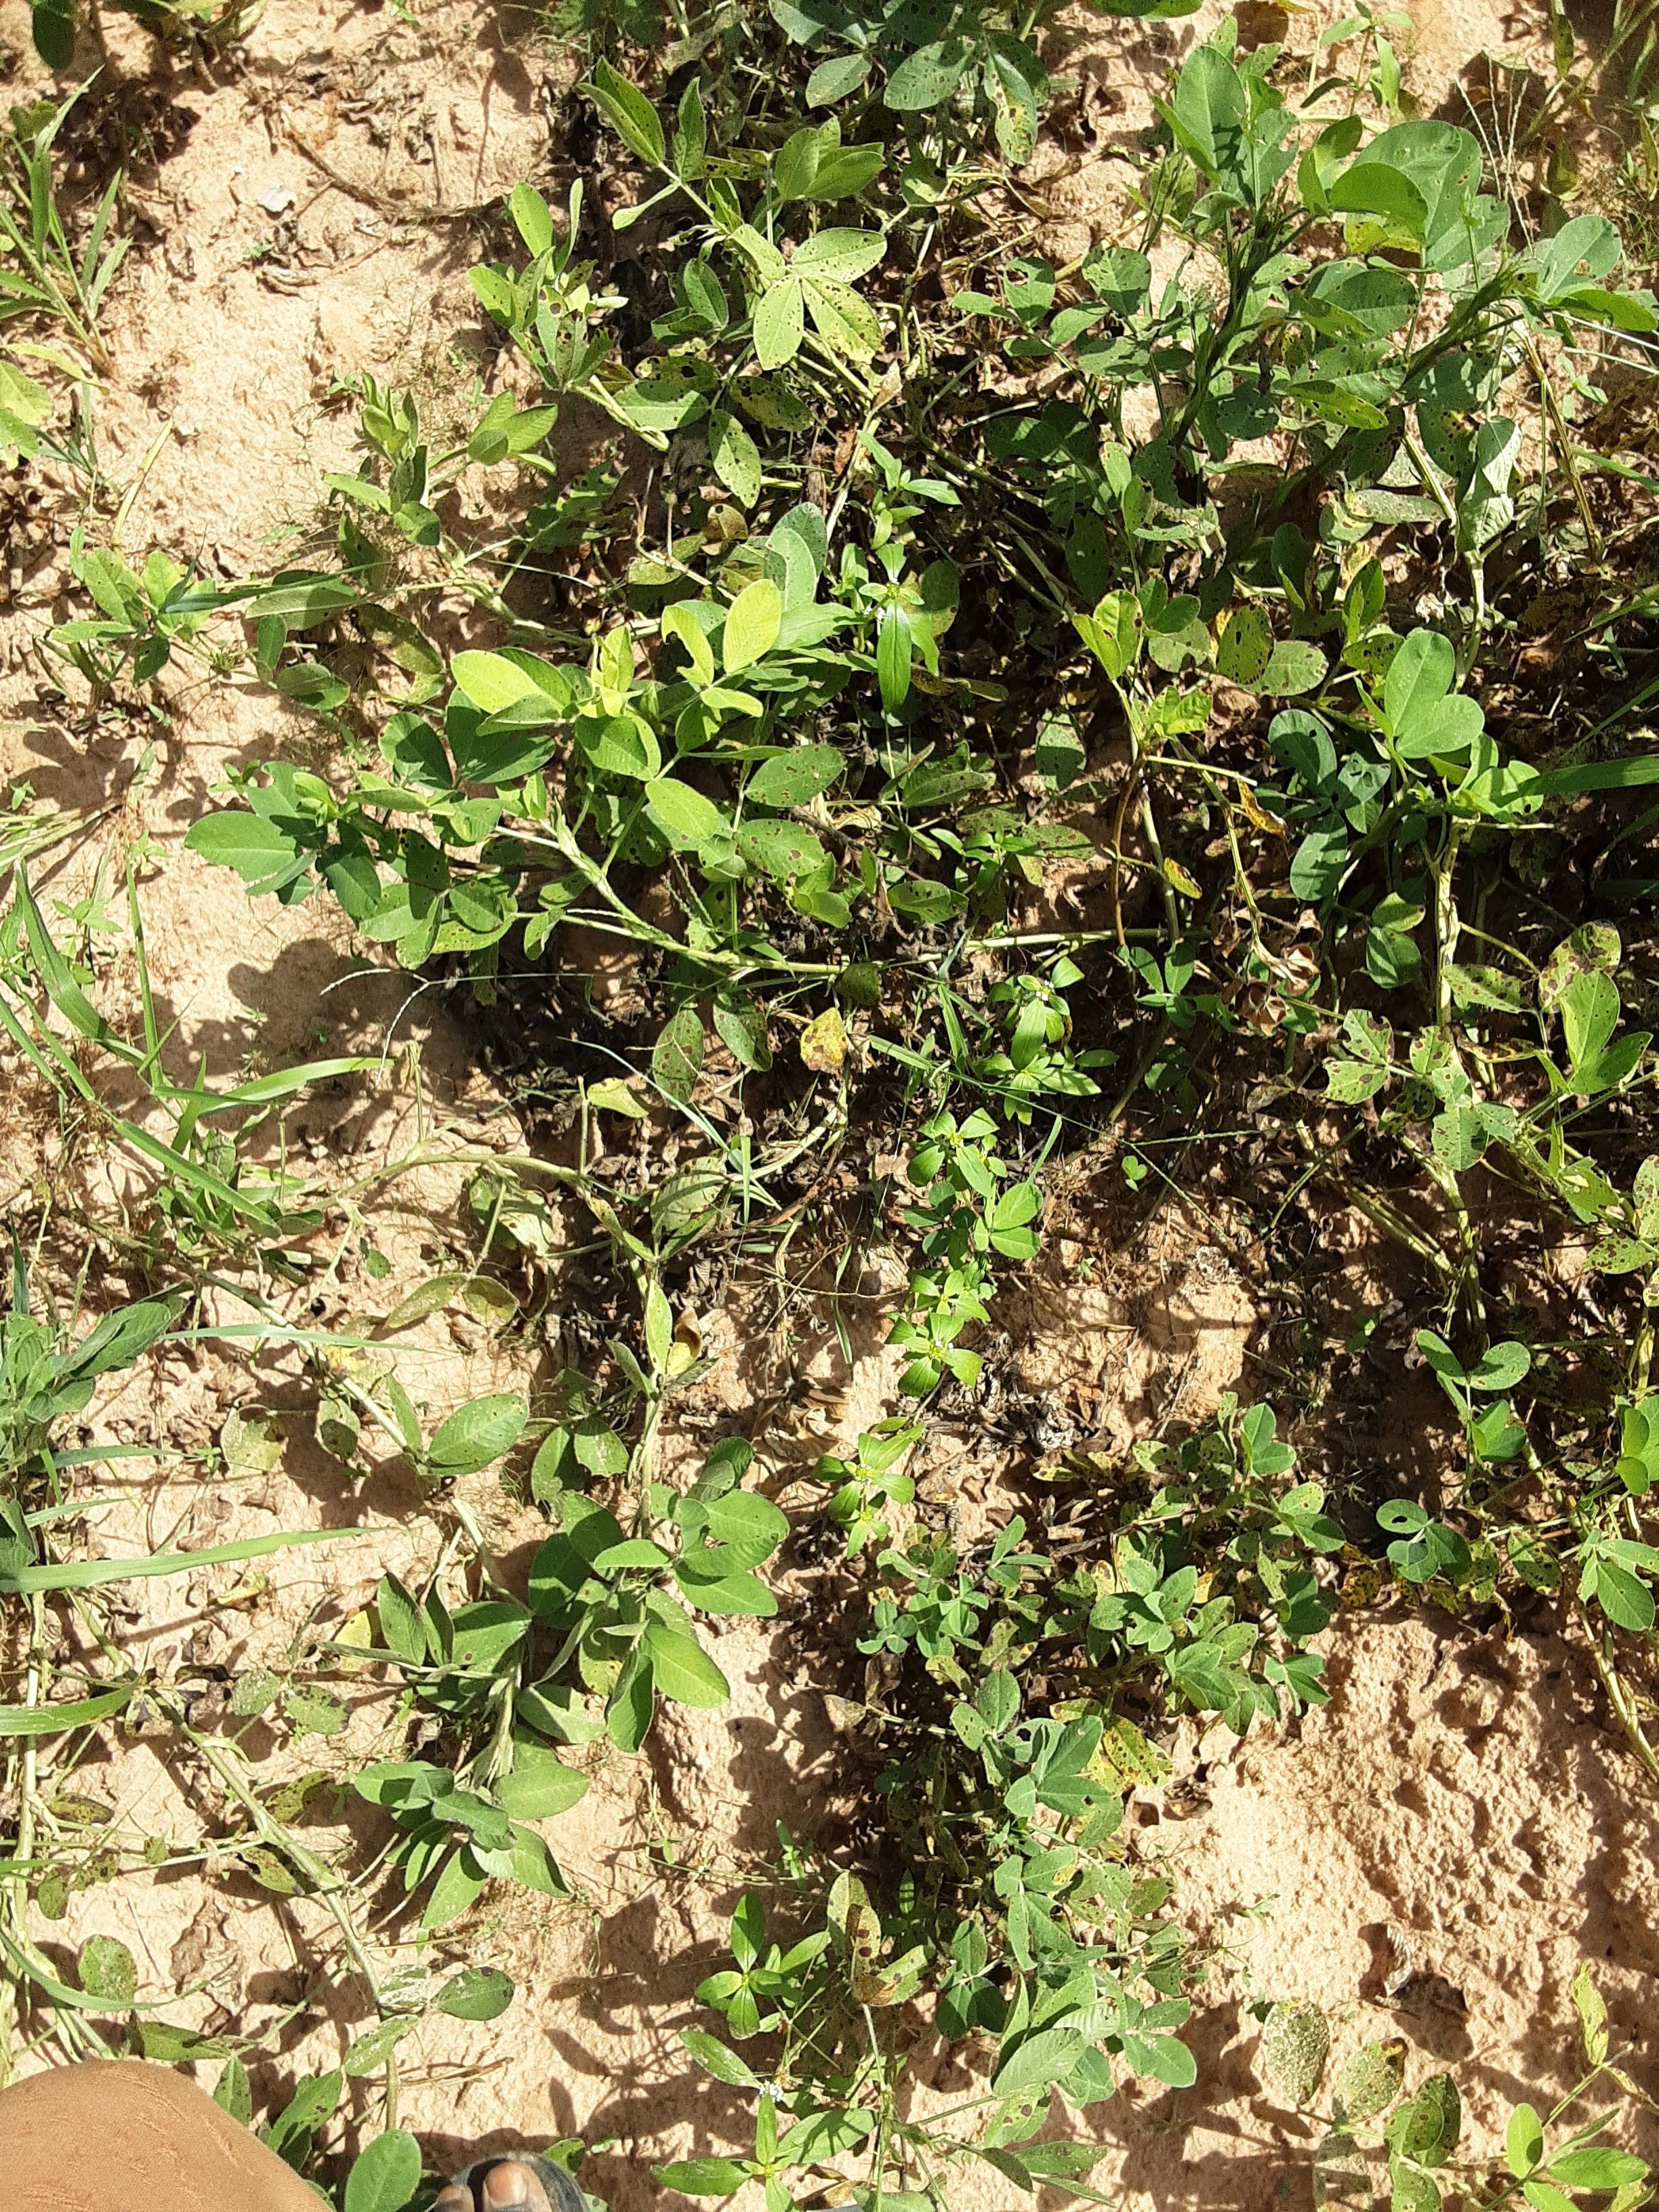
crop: groundnut
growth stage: flowering
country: Senegal
